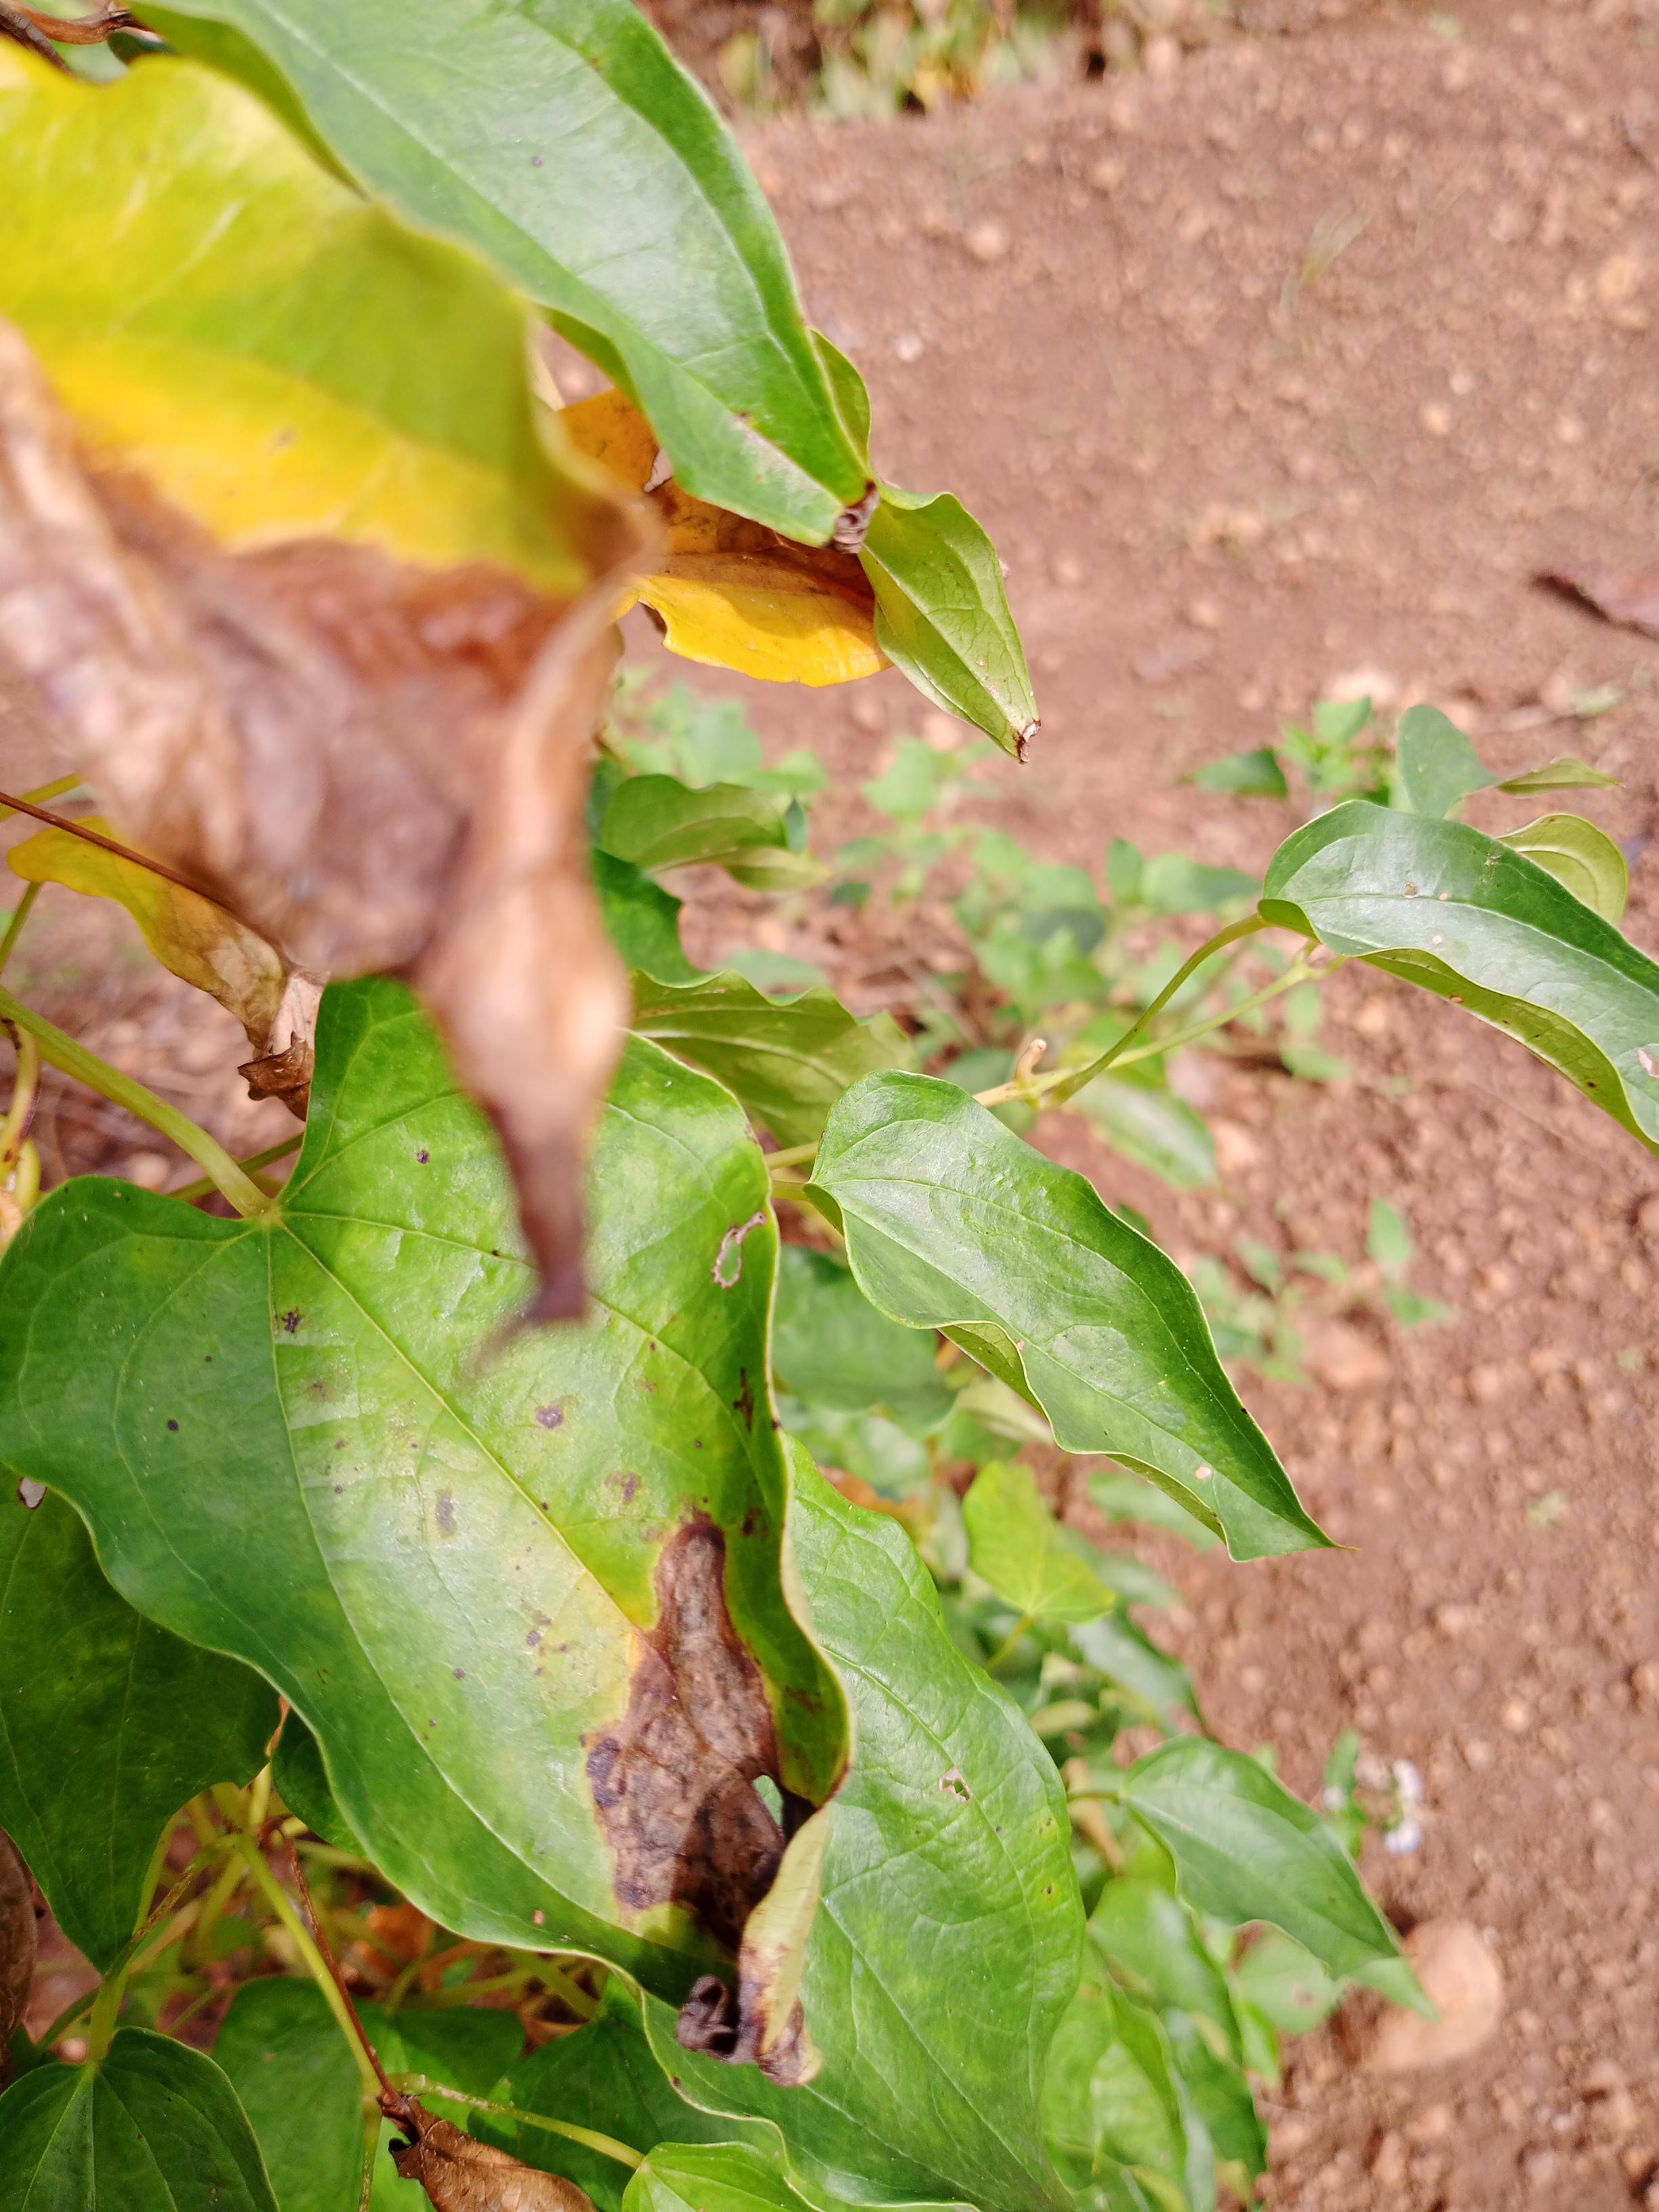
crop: yam
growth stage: vegetative
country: Nigeria
